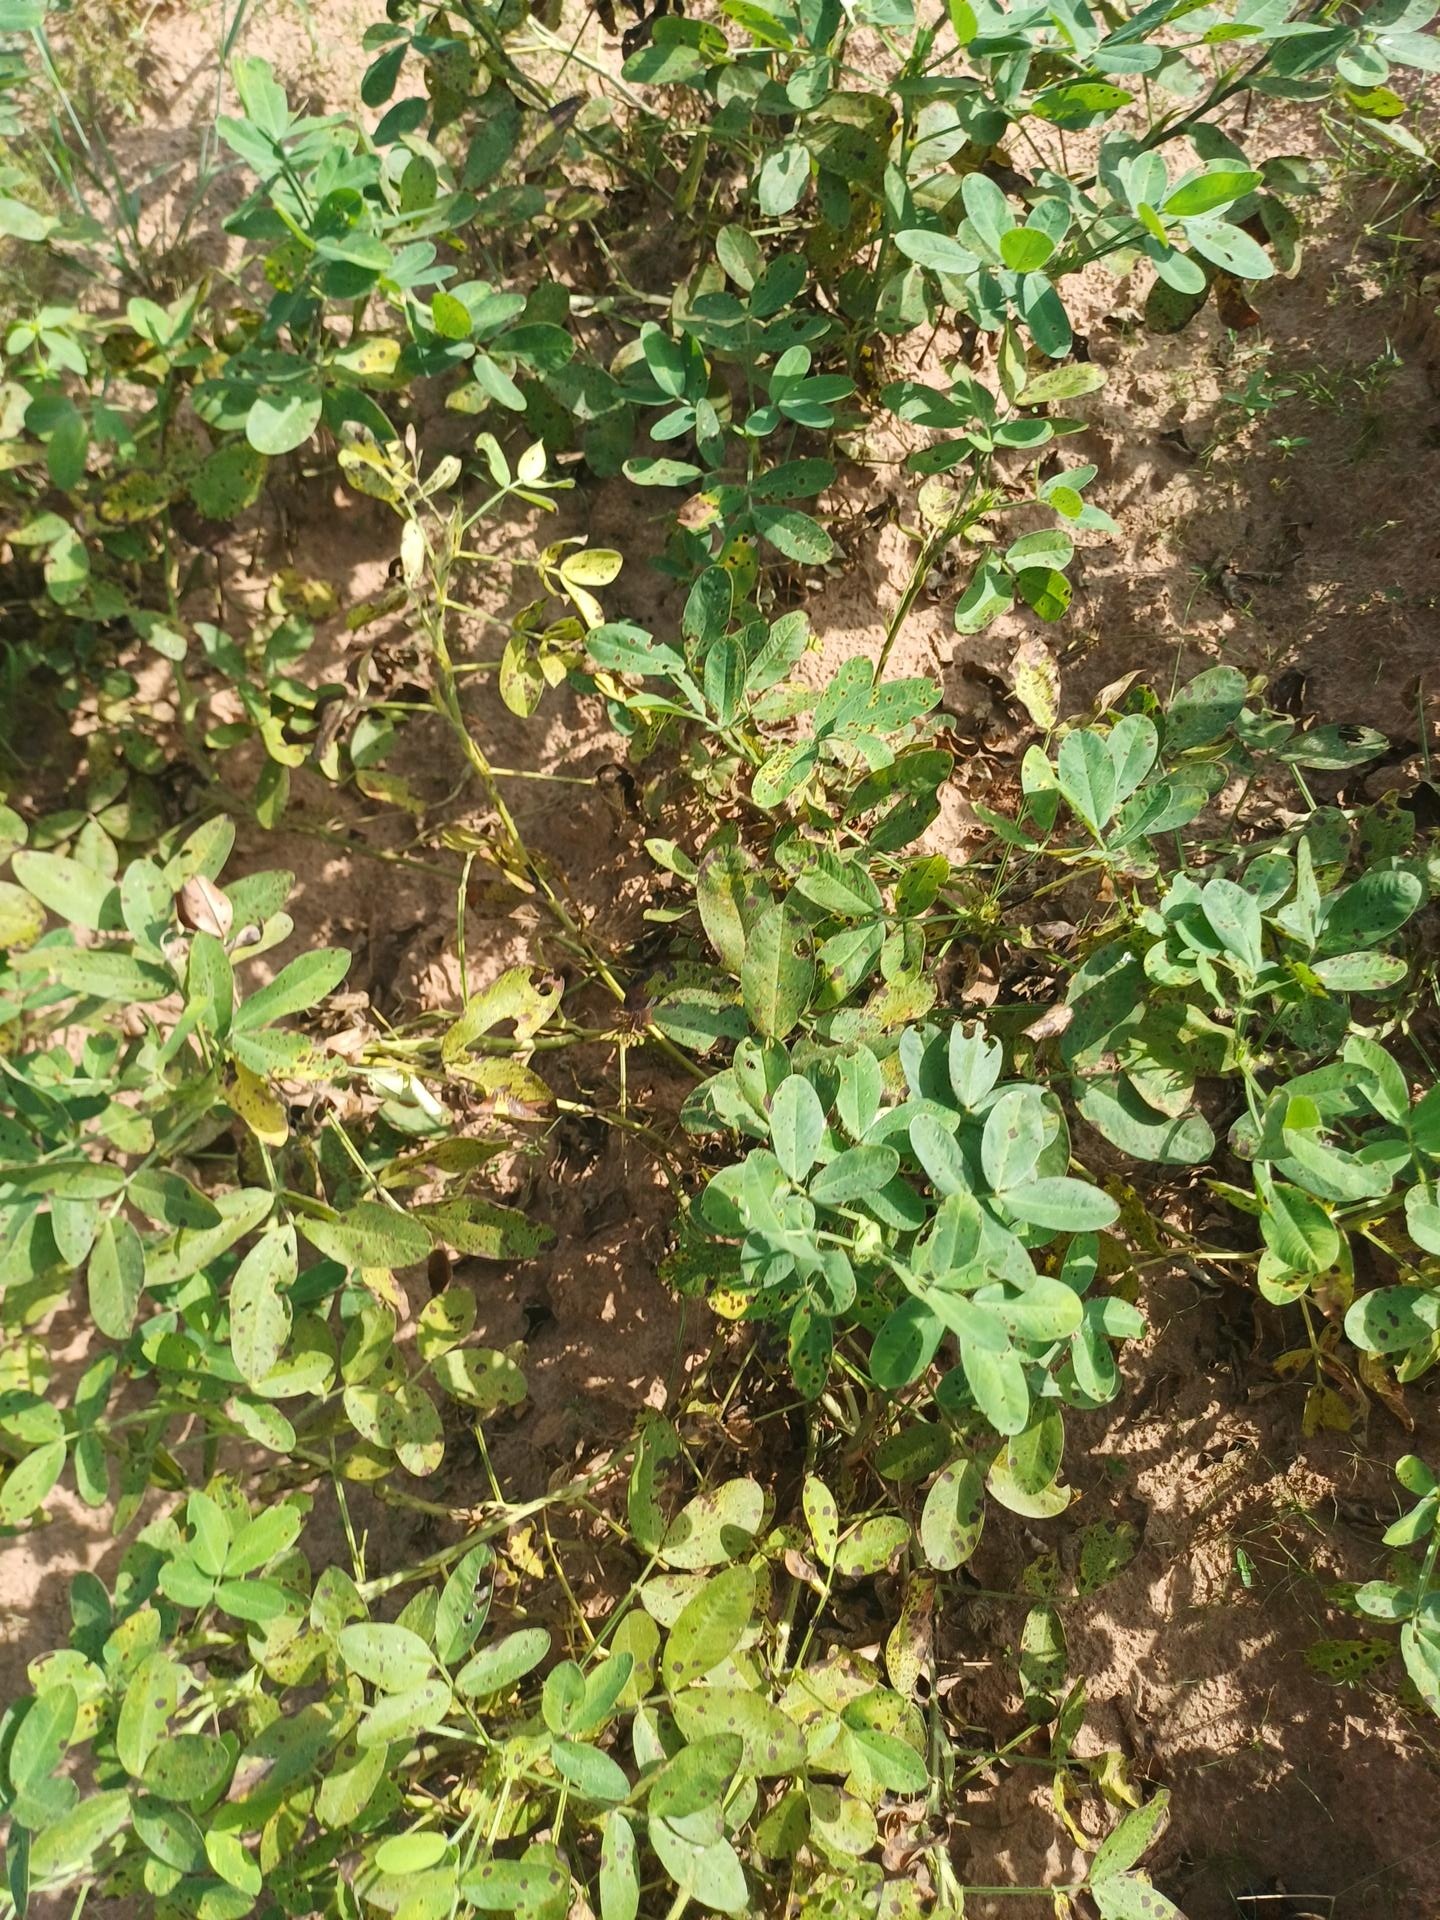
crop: groundnut
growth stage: flowering
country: Senegal
